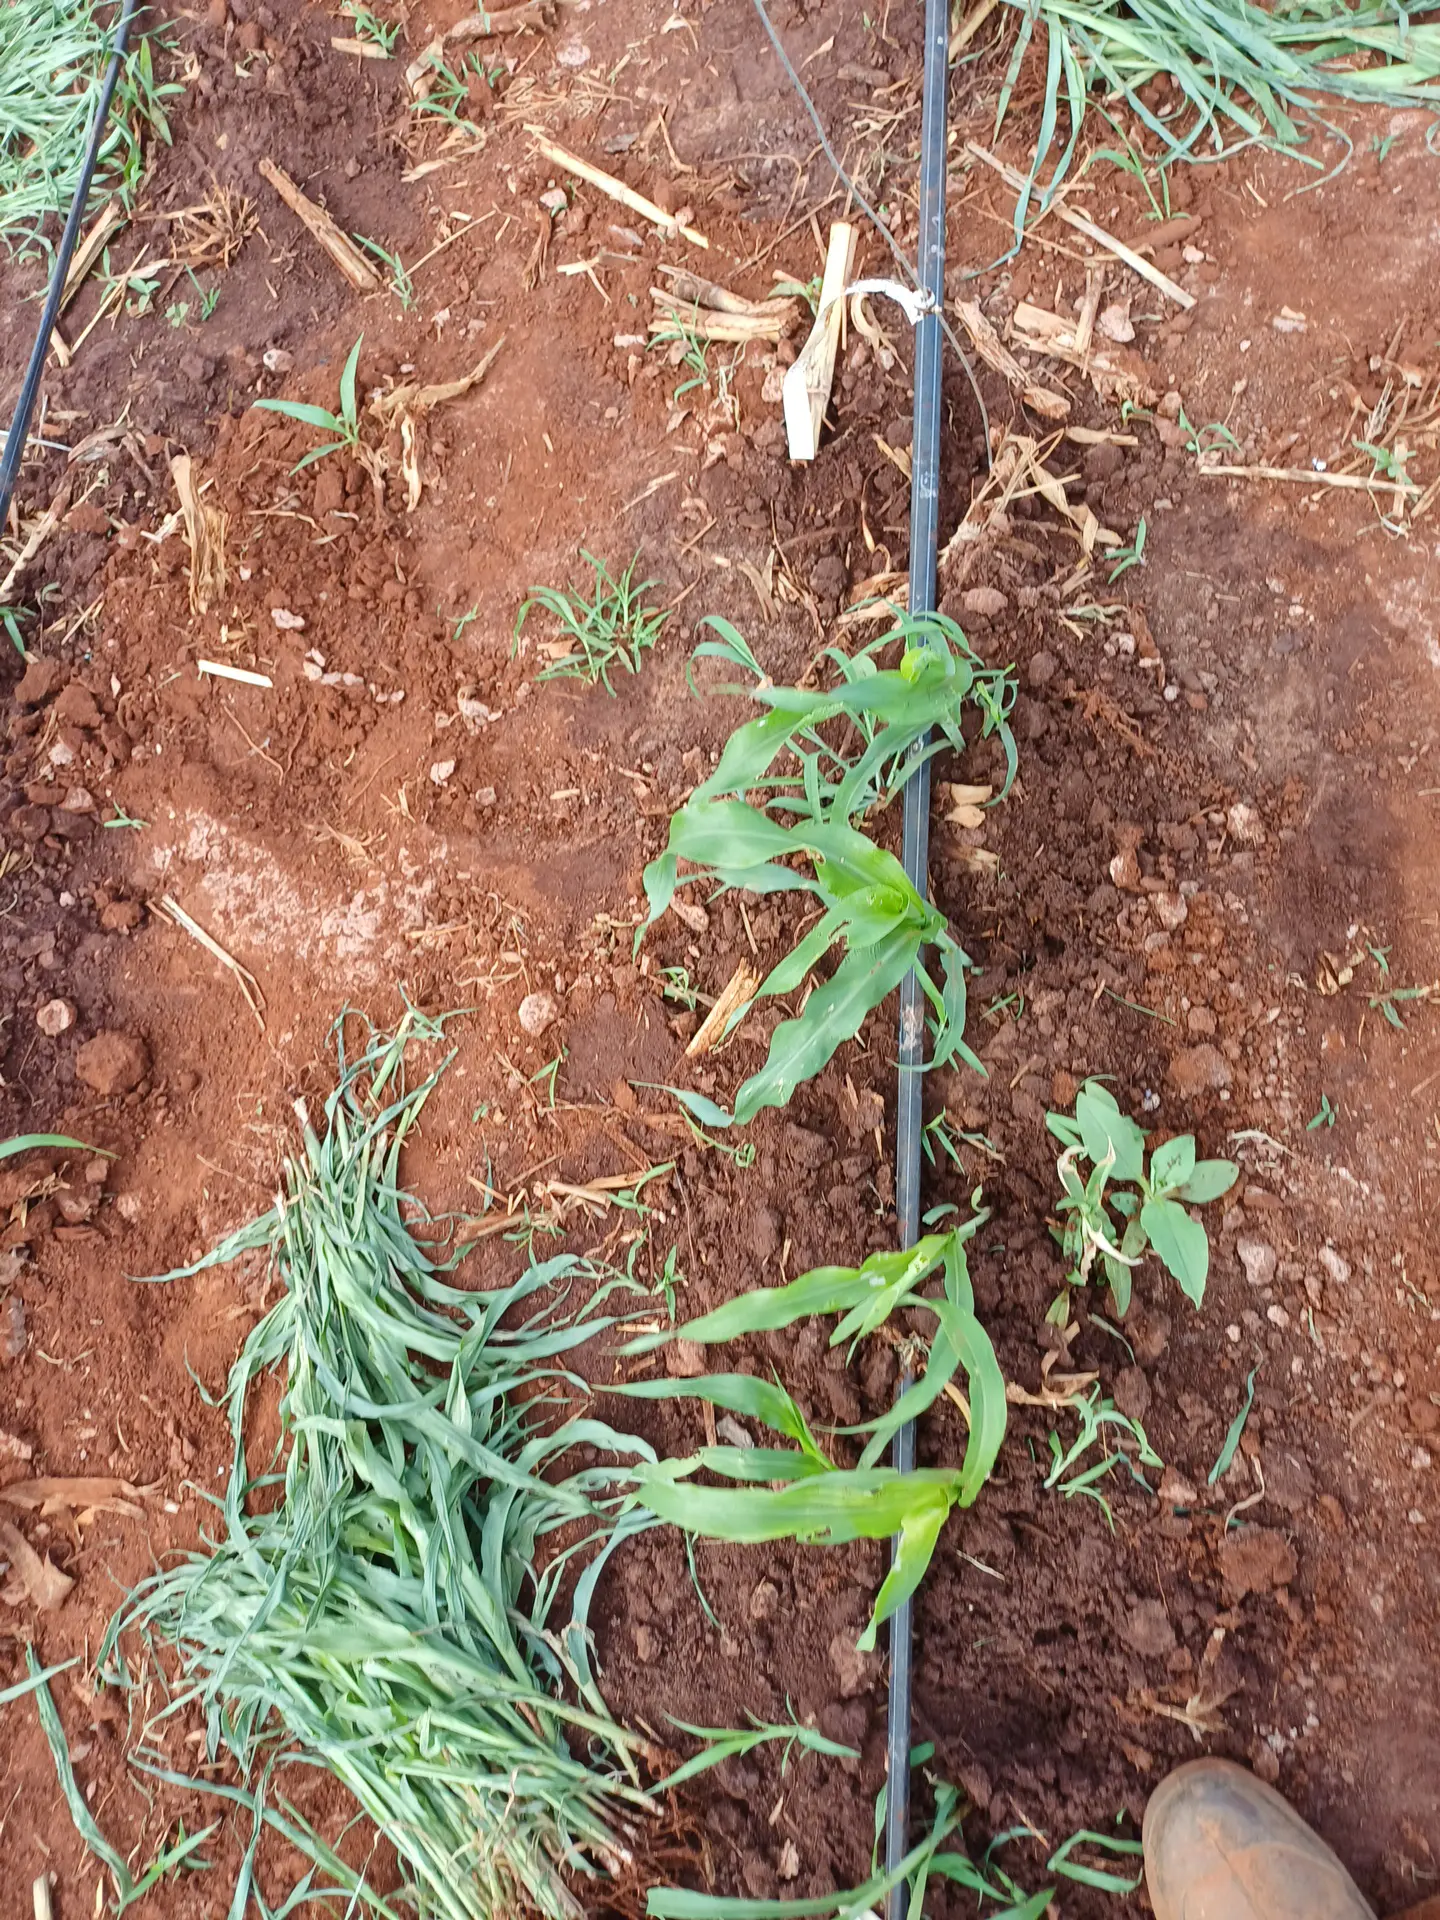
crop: sorghum
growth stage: vegetative
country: Kenya
